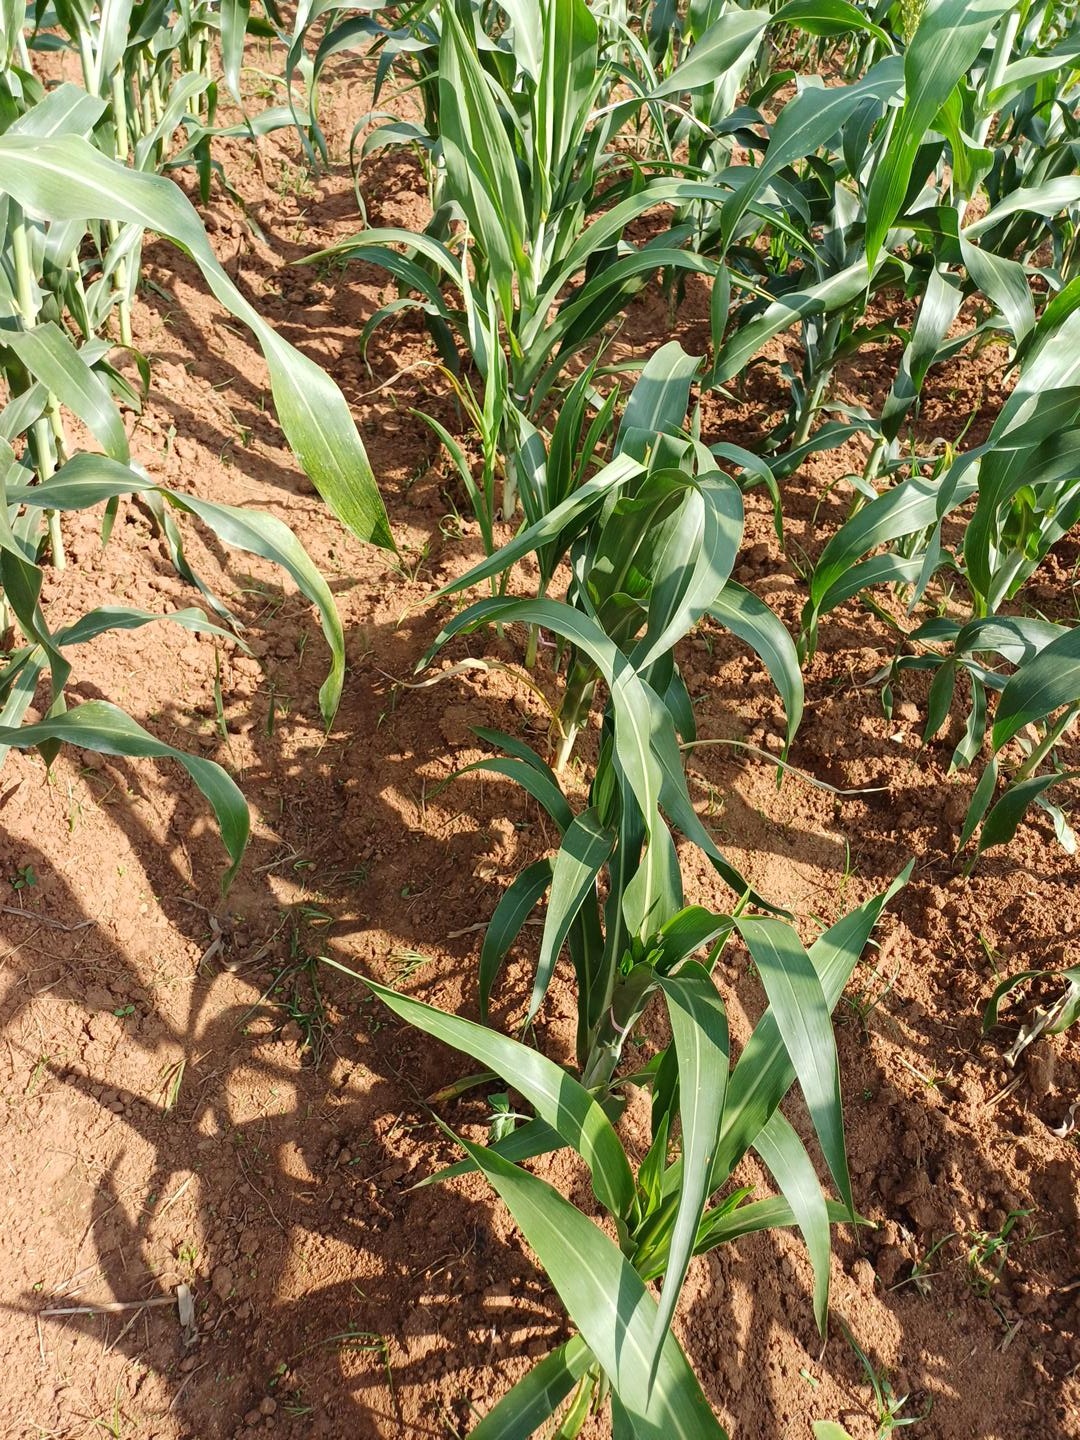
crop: sorghum
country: Kenya
